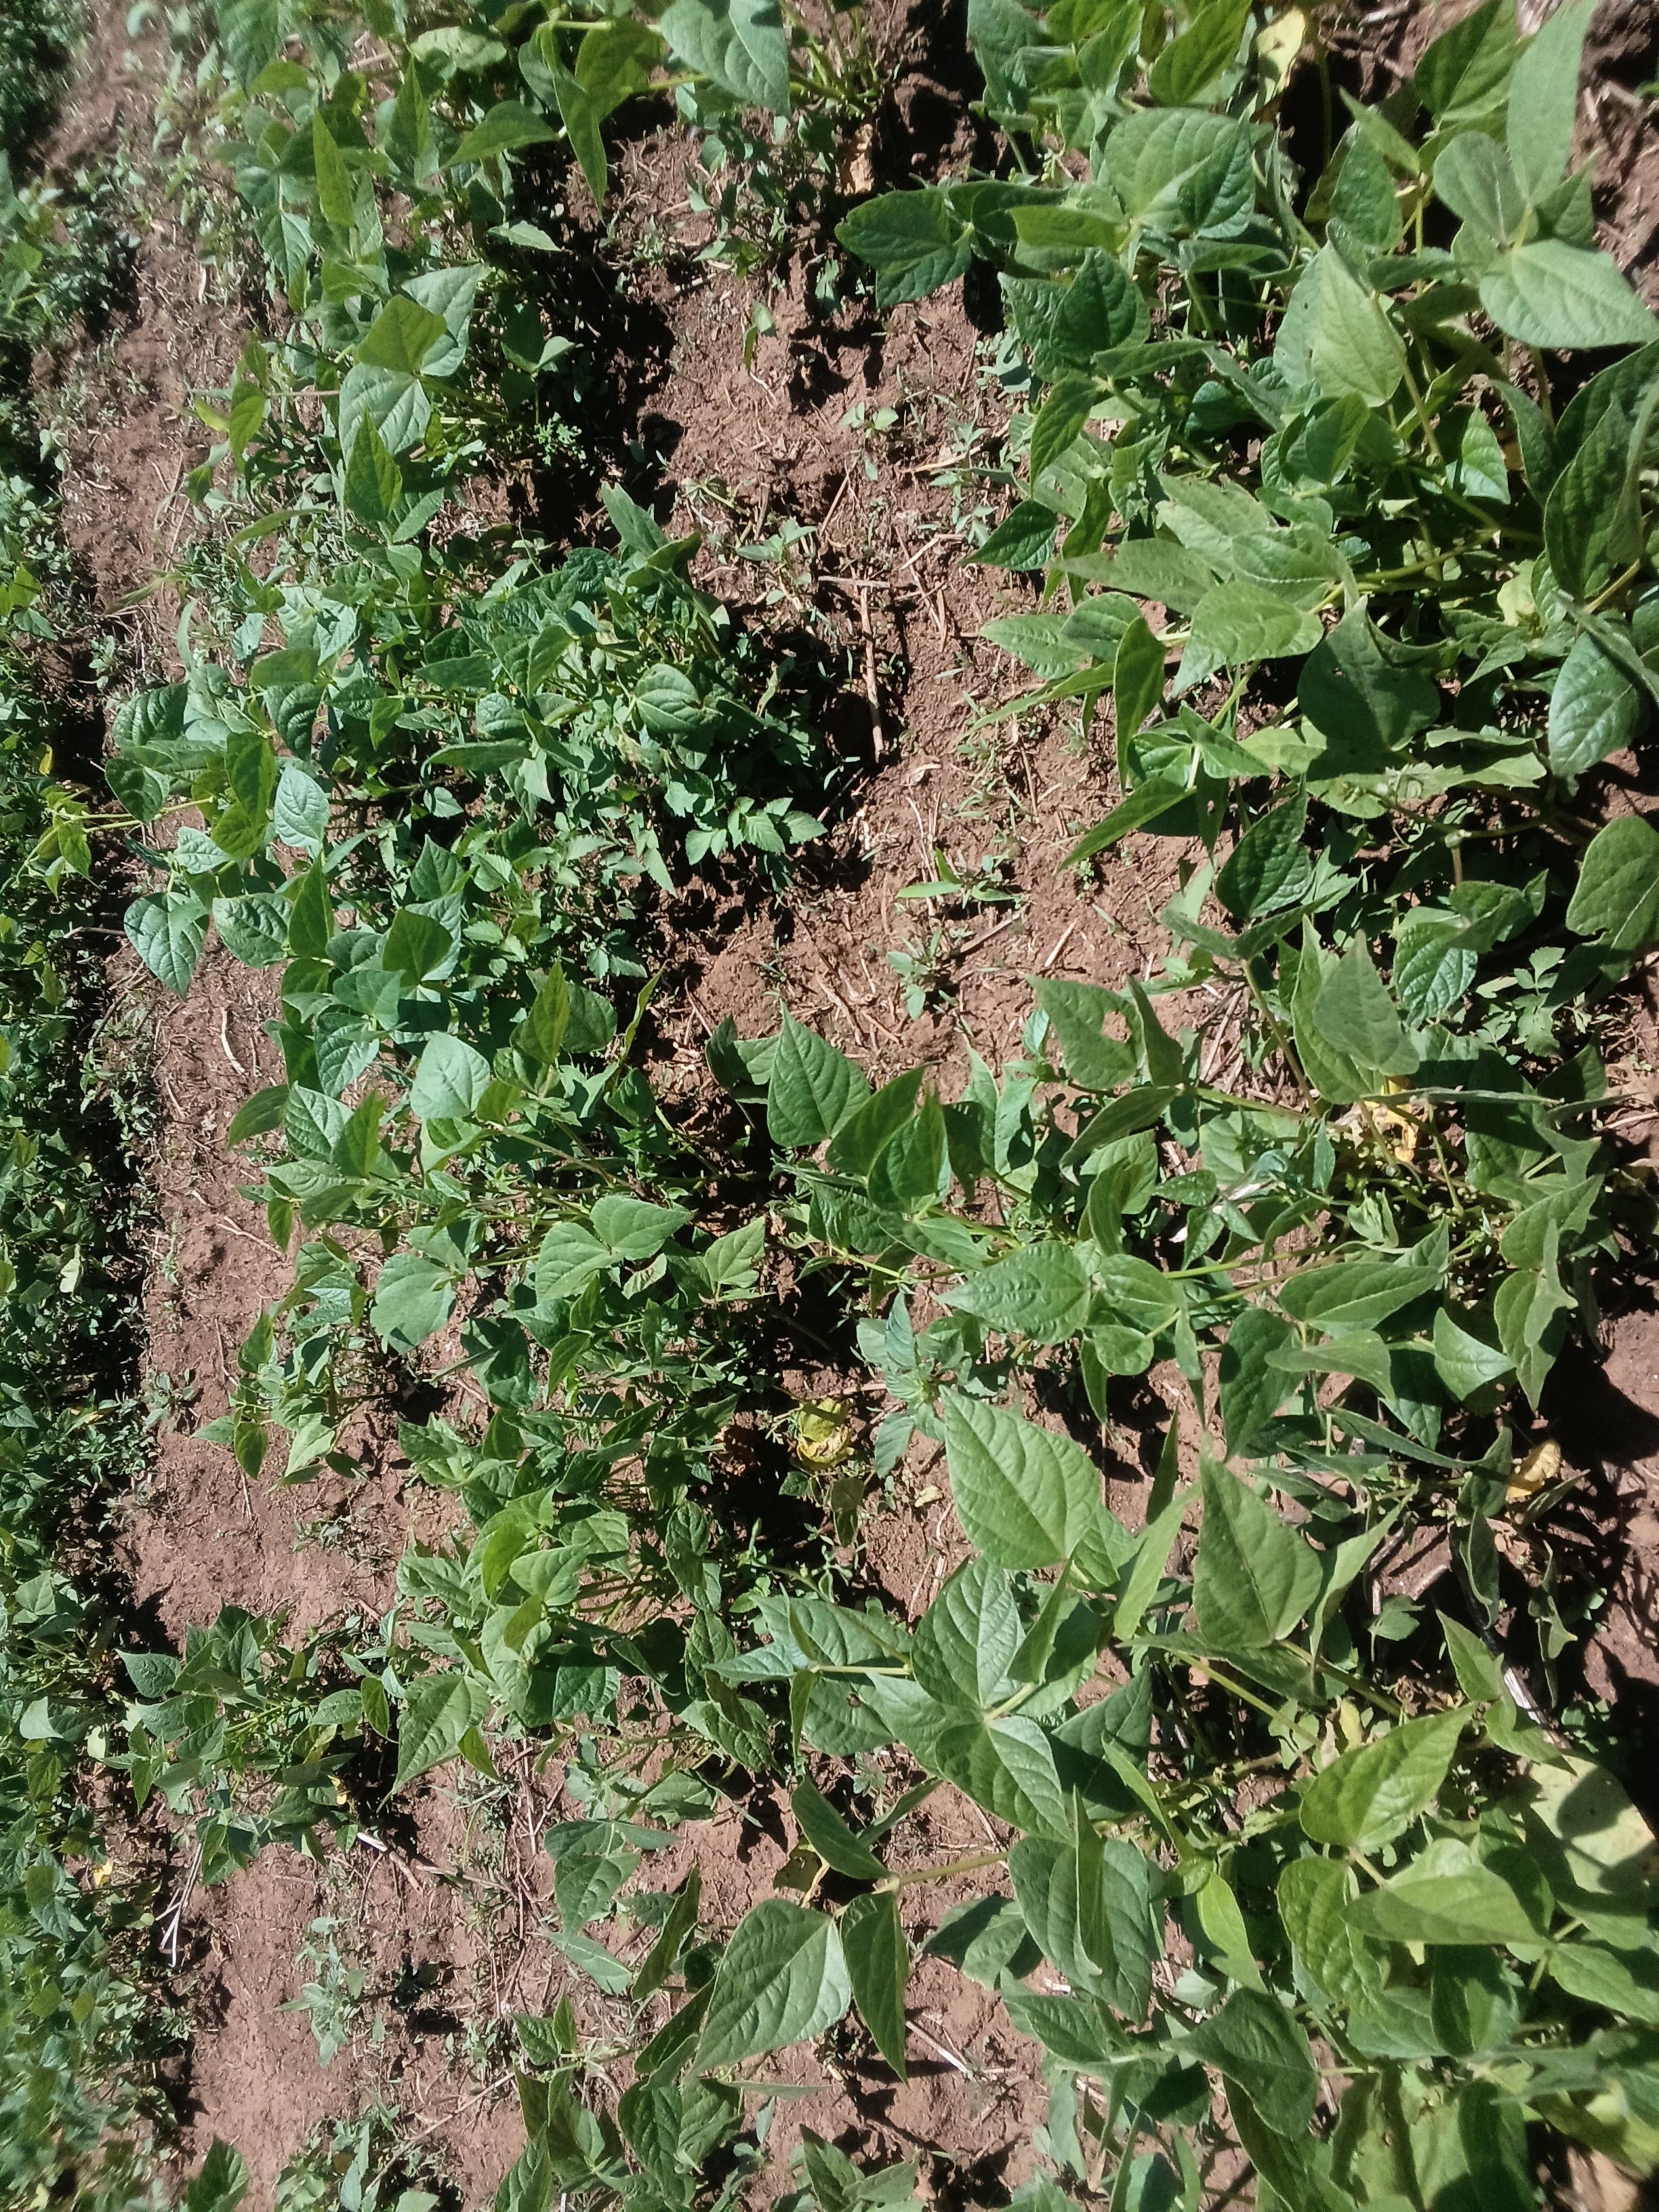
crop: common bean
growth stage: vegetative
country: Kenya
